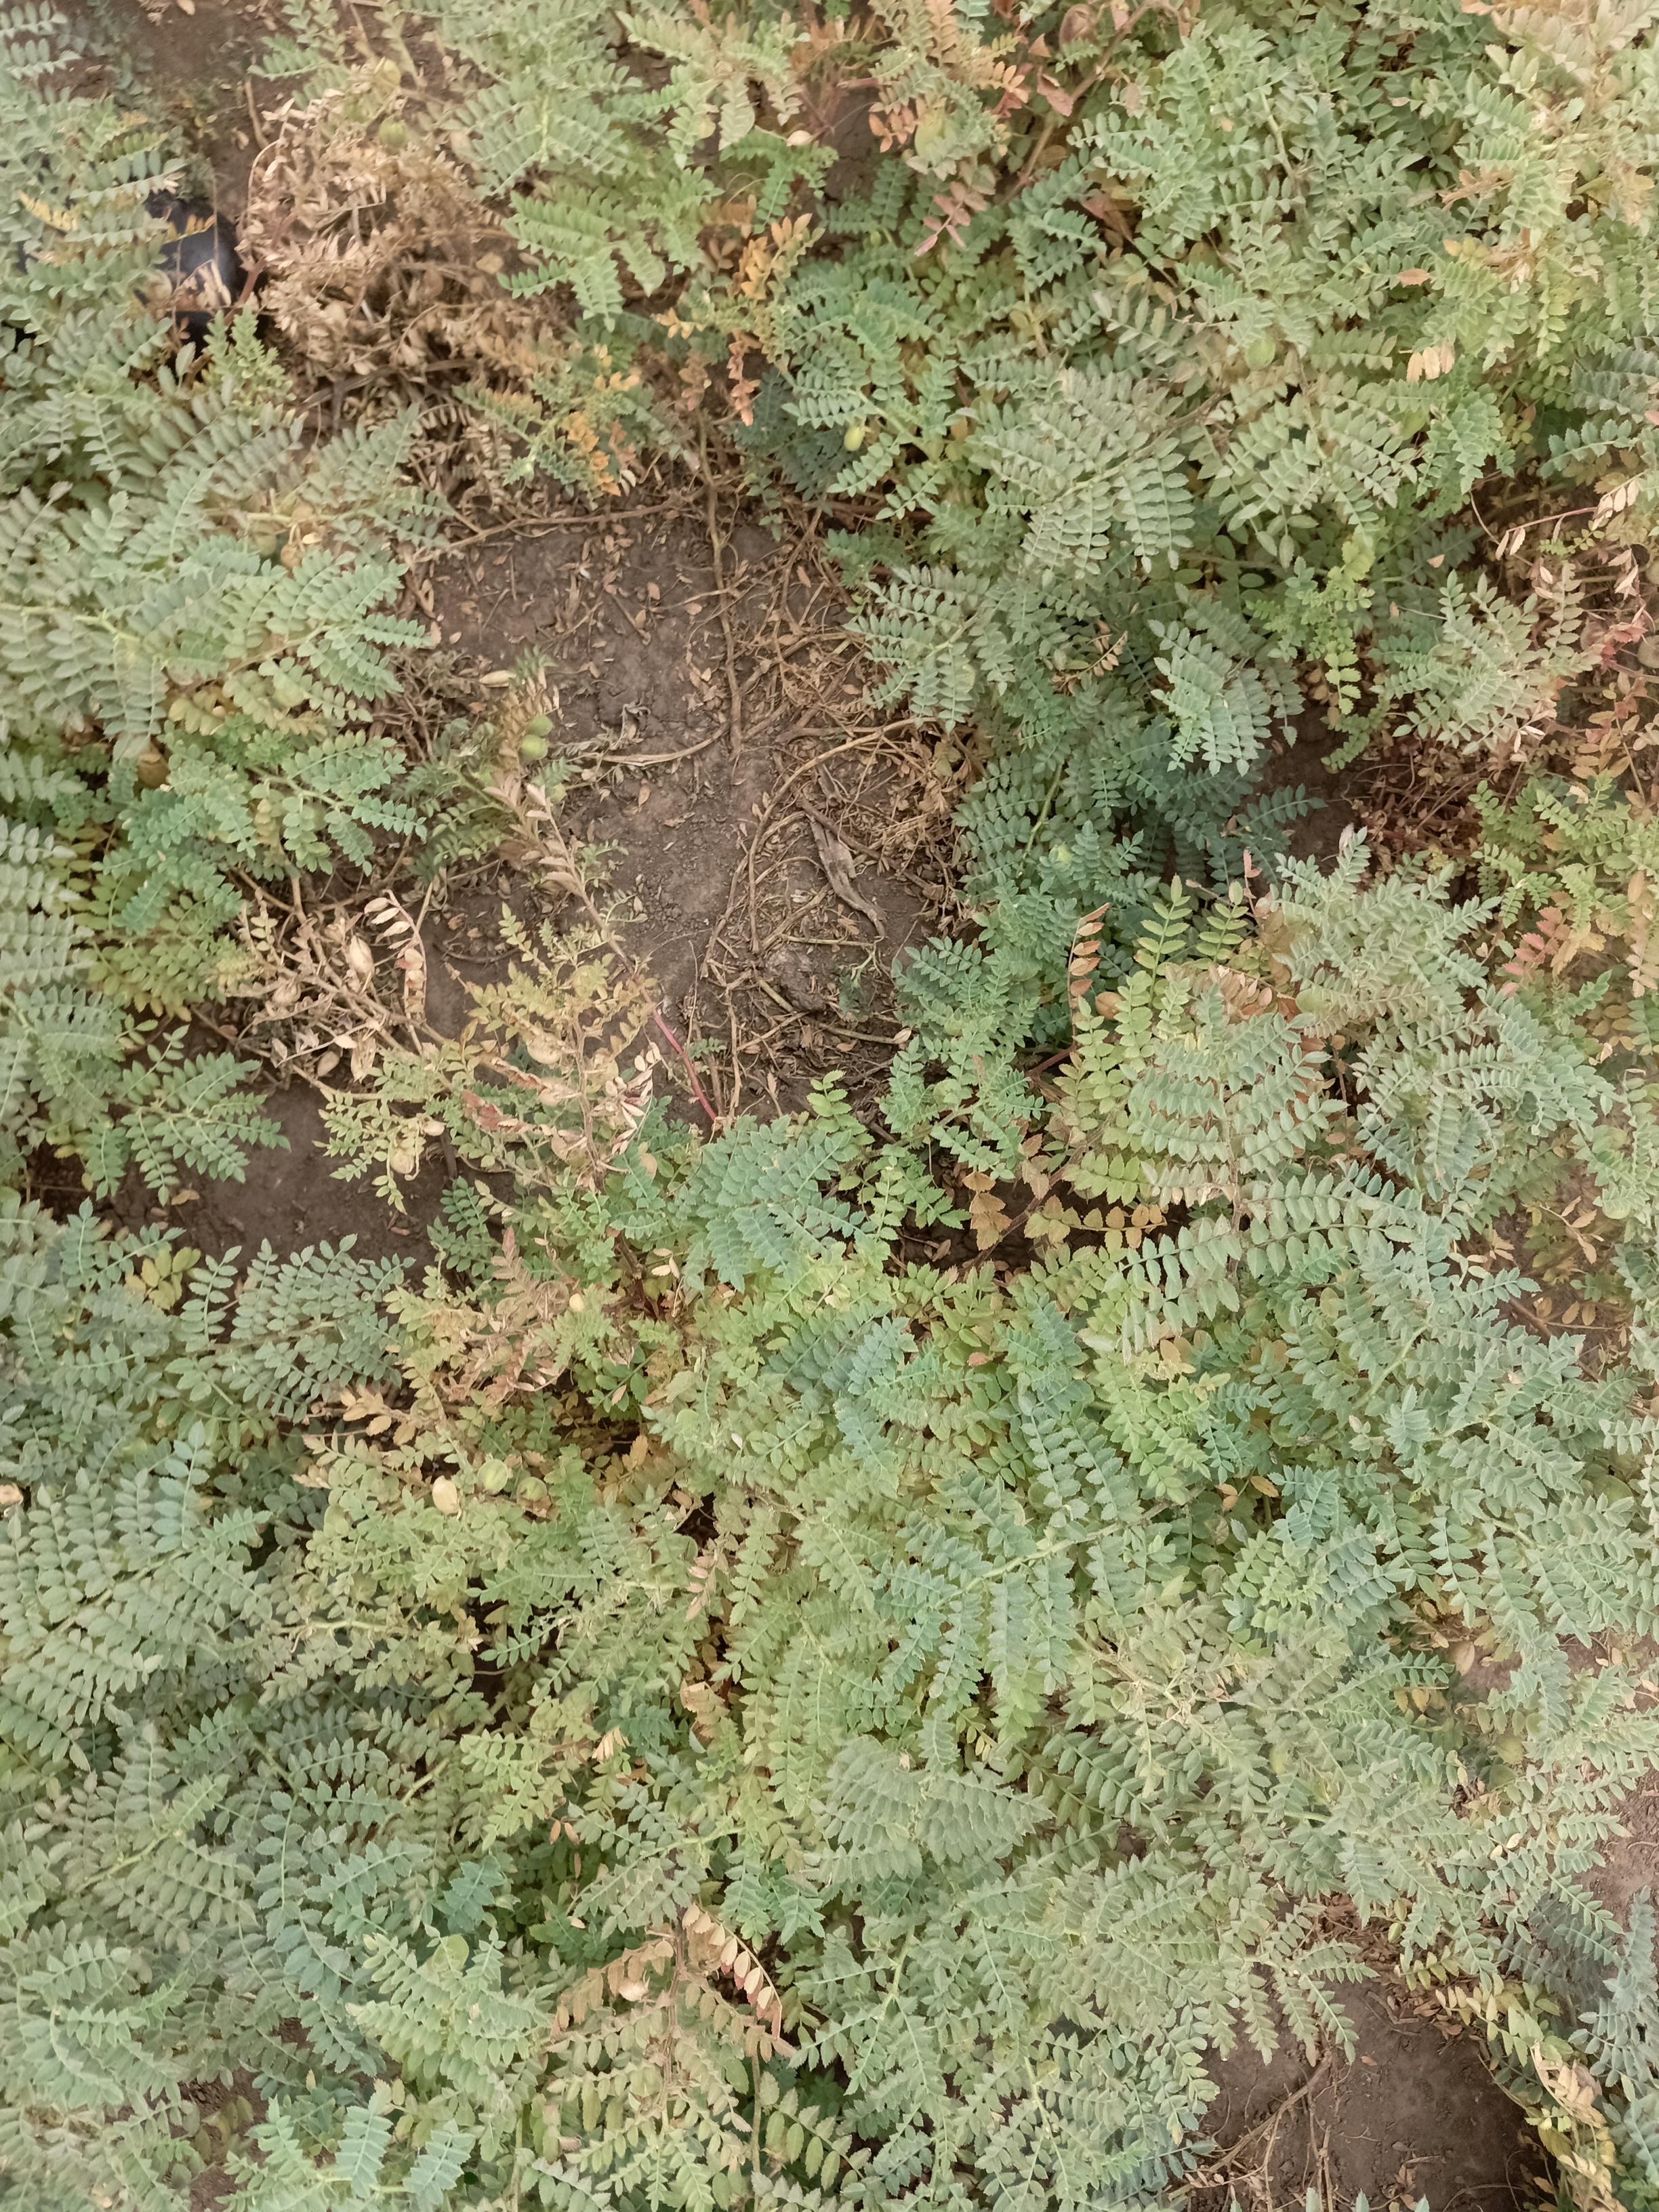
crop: chickpea
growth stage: development pod
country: Tanzania
